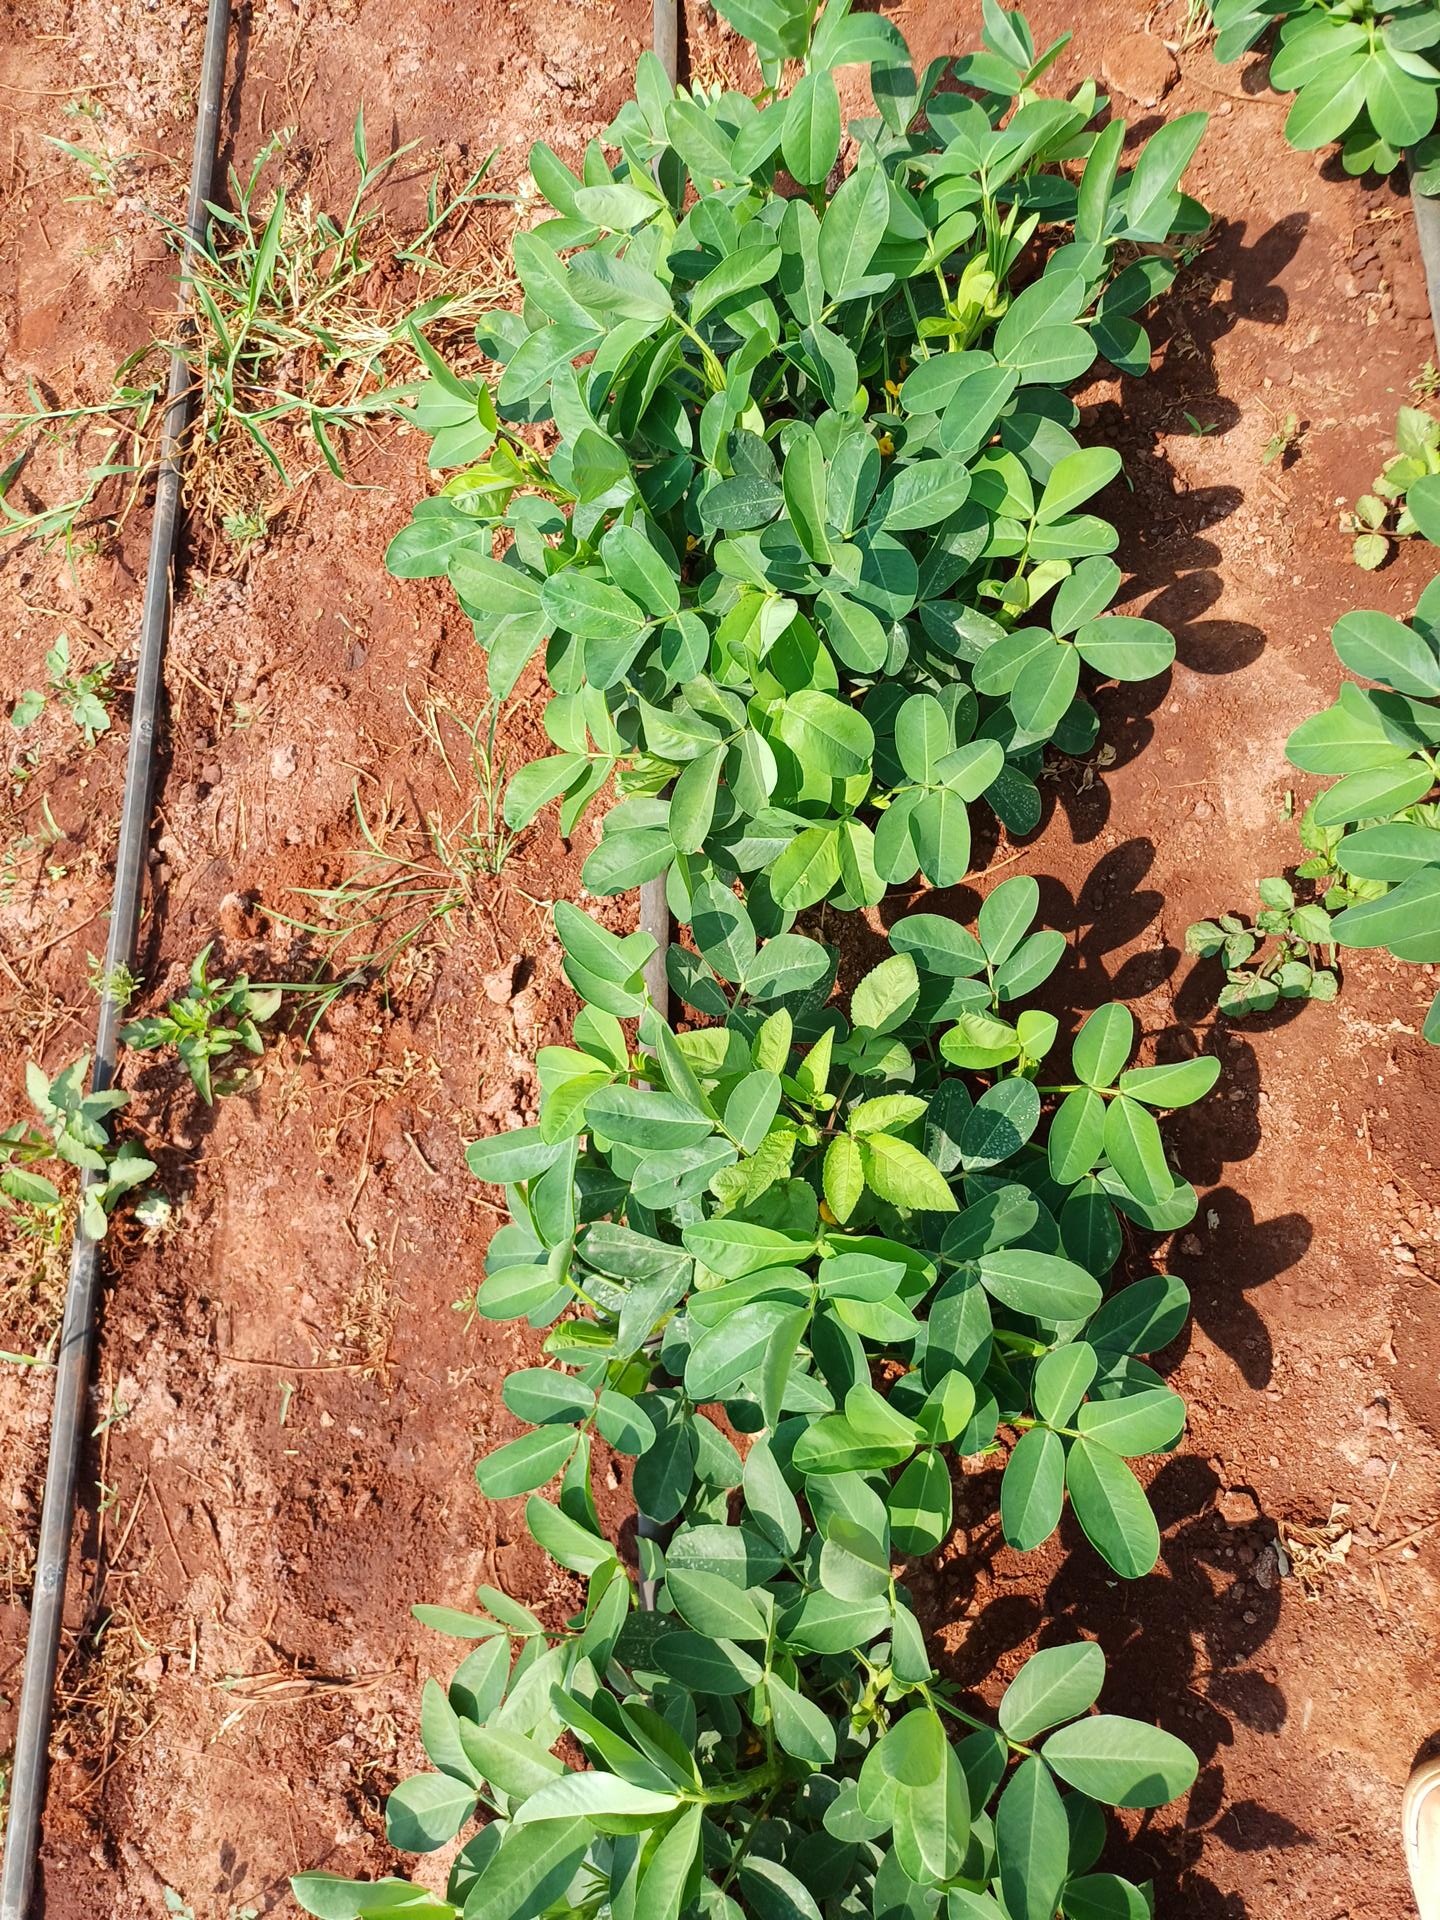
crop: groundnut
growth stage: flowering
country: Kenya
